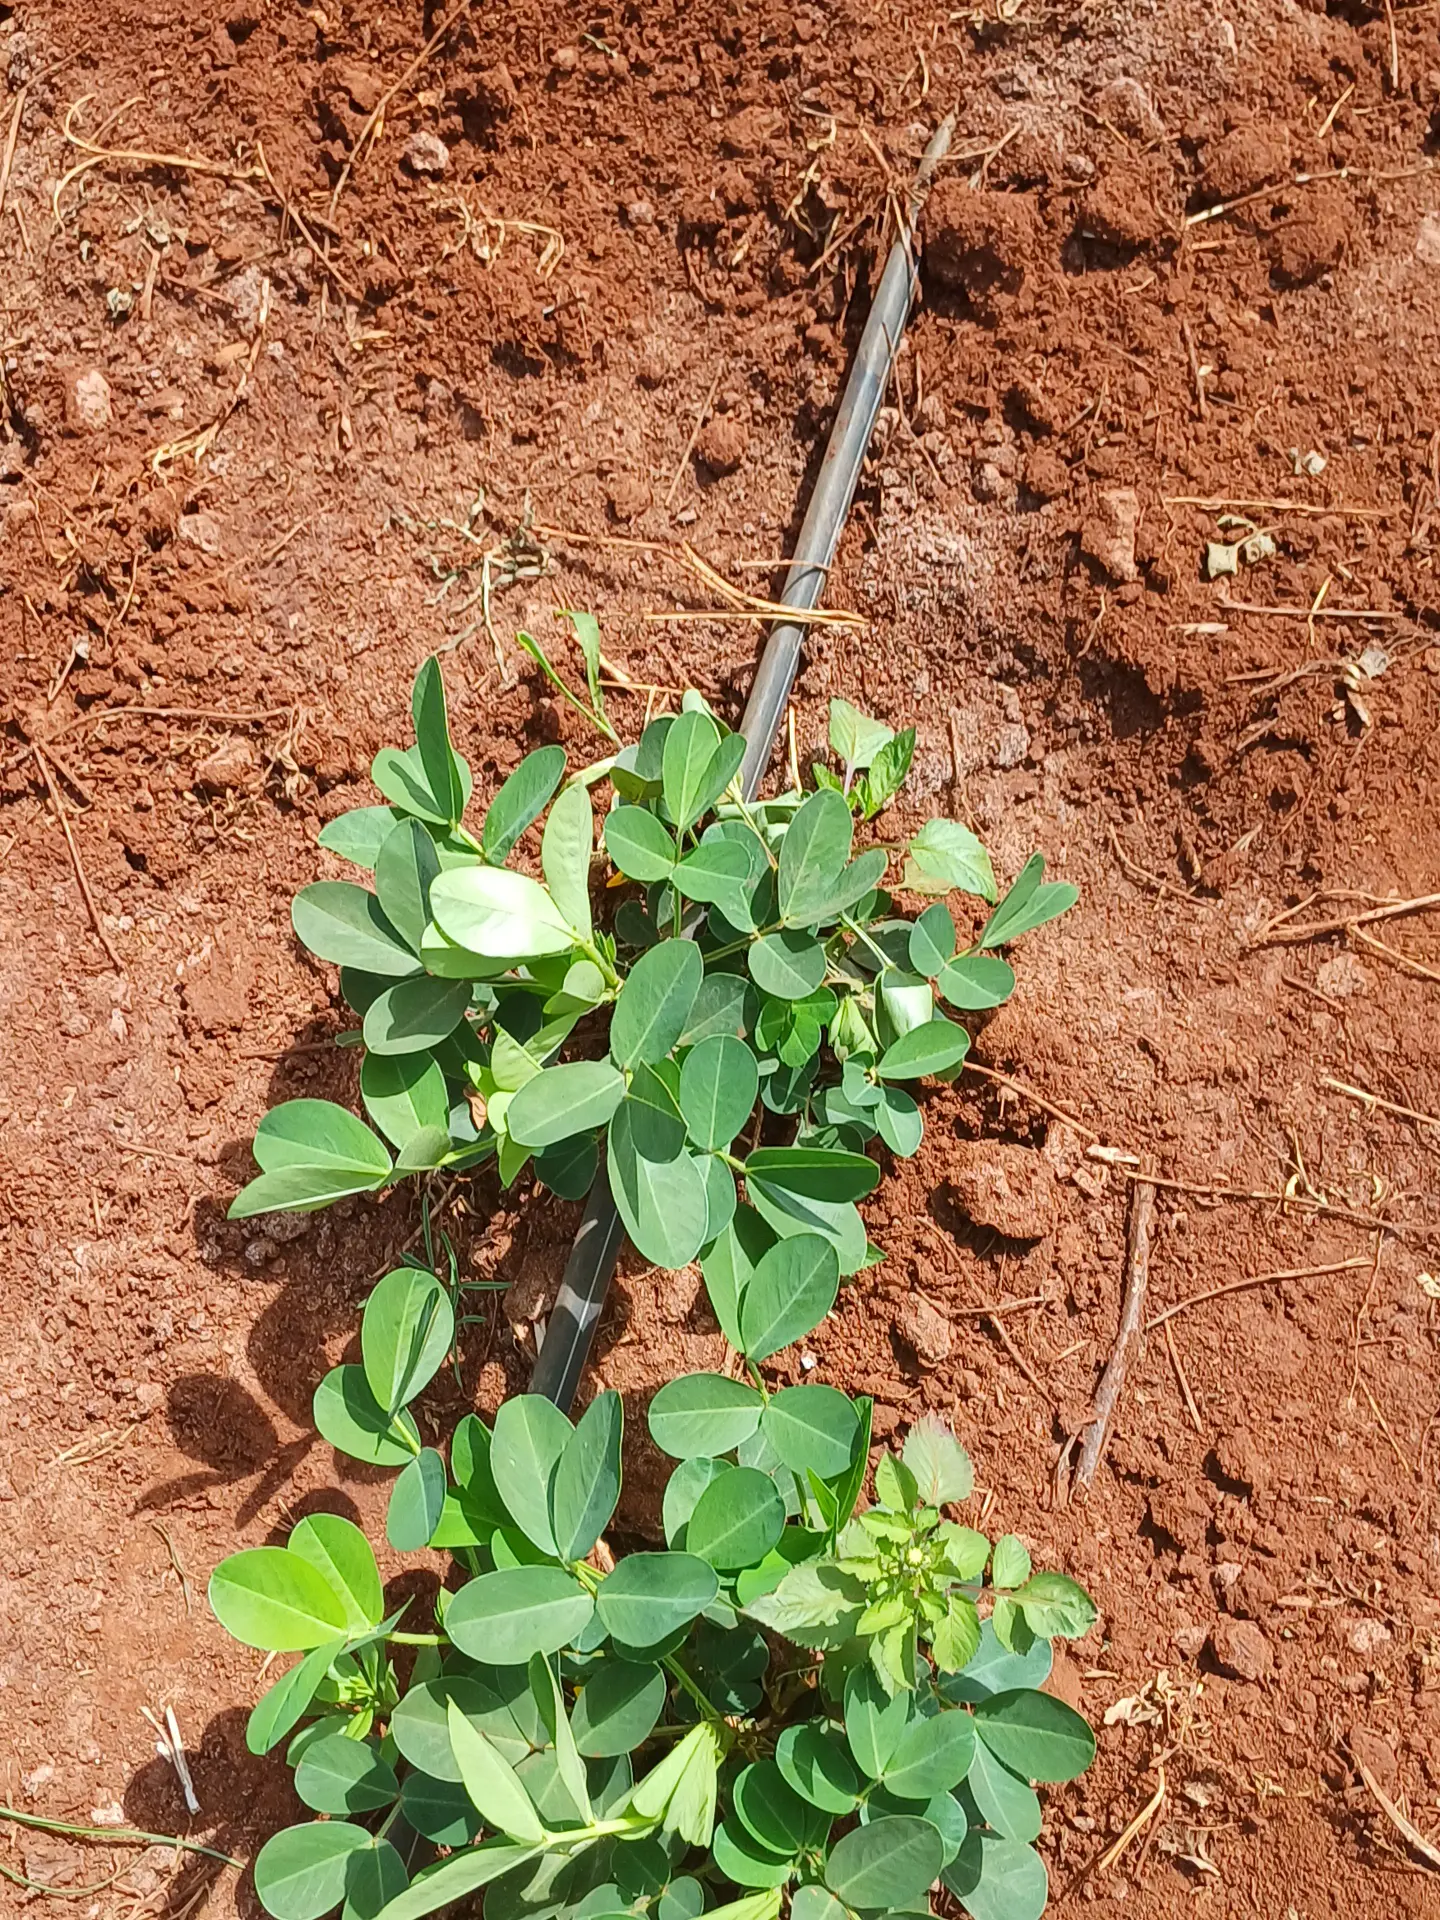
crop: groundnut
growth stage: flowering
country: Kenya
